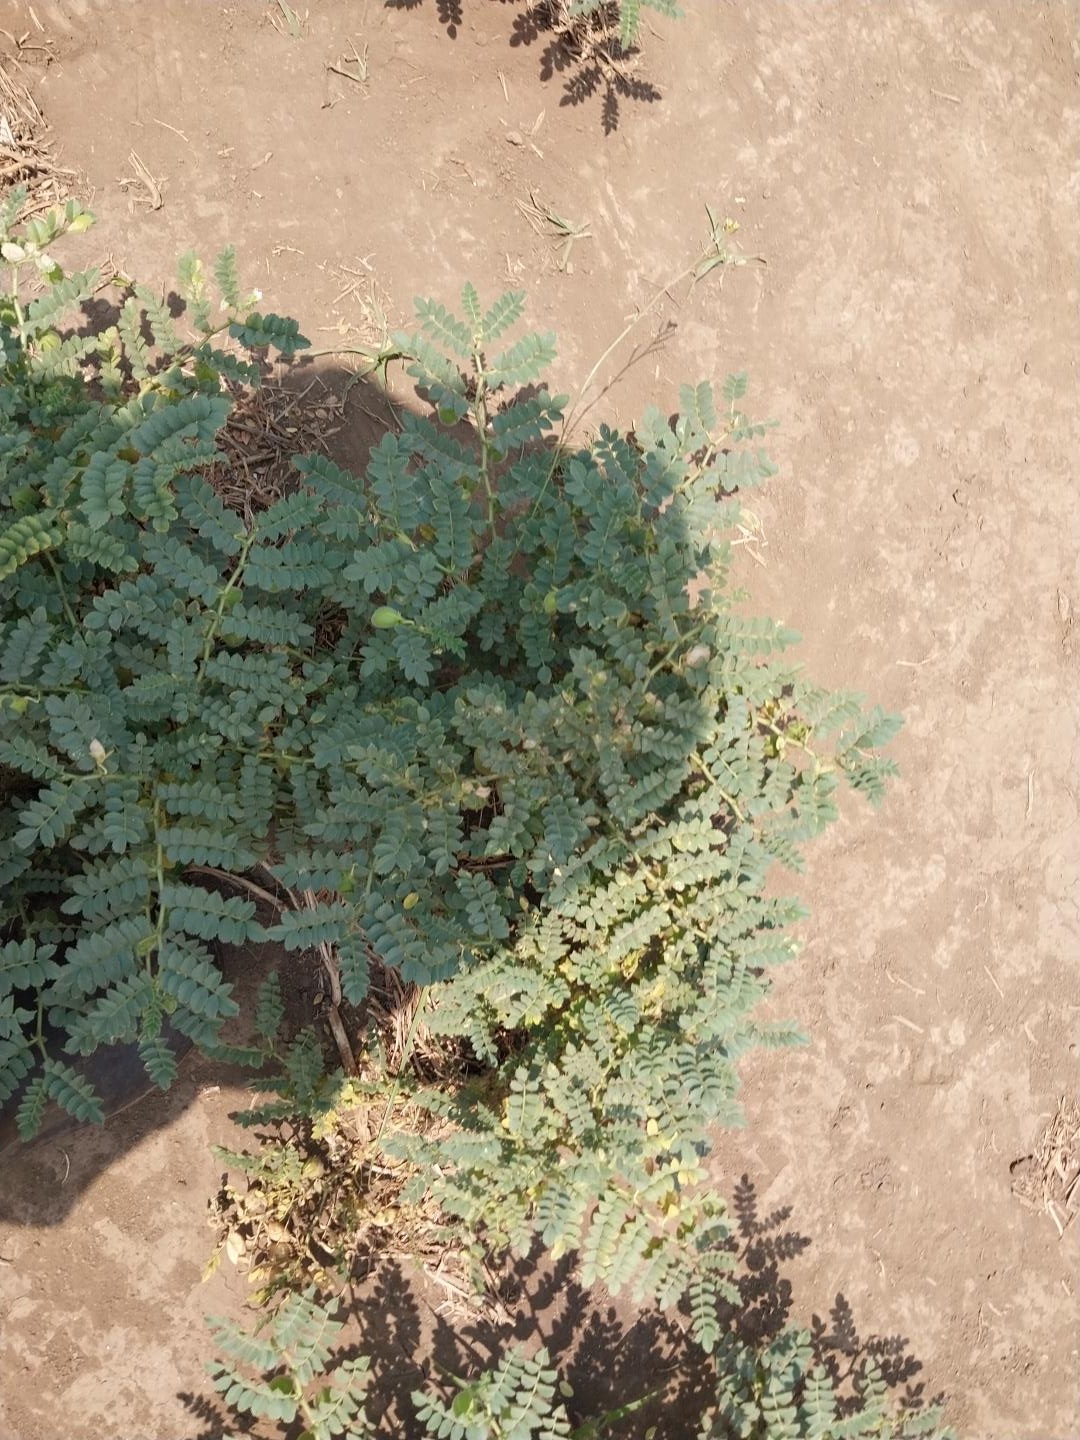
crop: chickpea
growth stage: development pod
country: Tanzania
